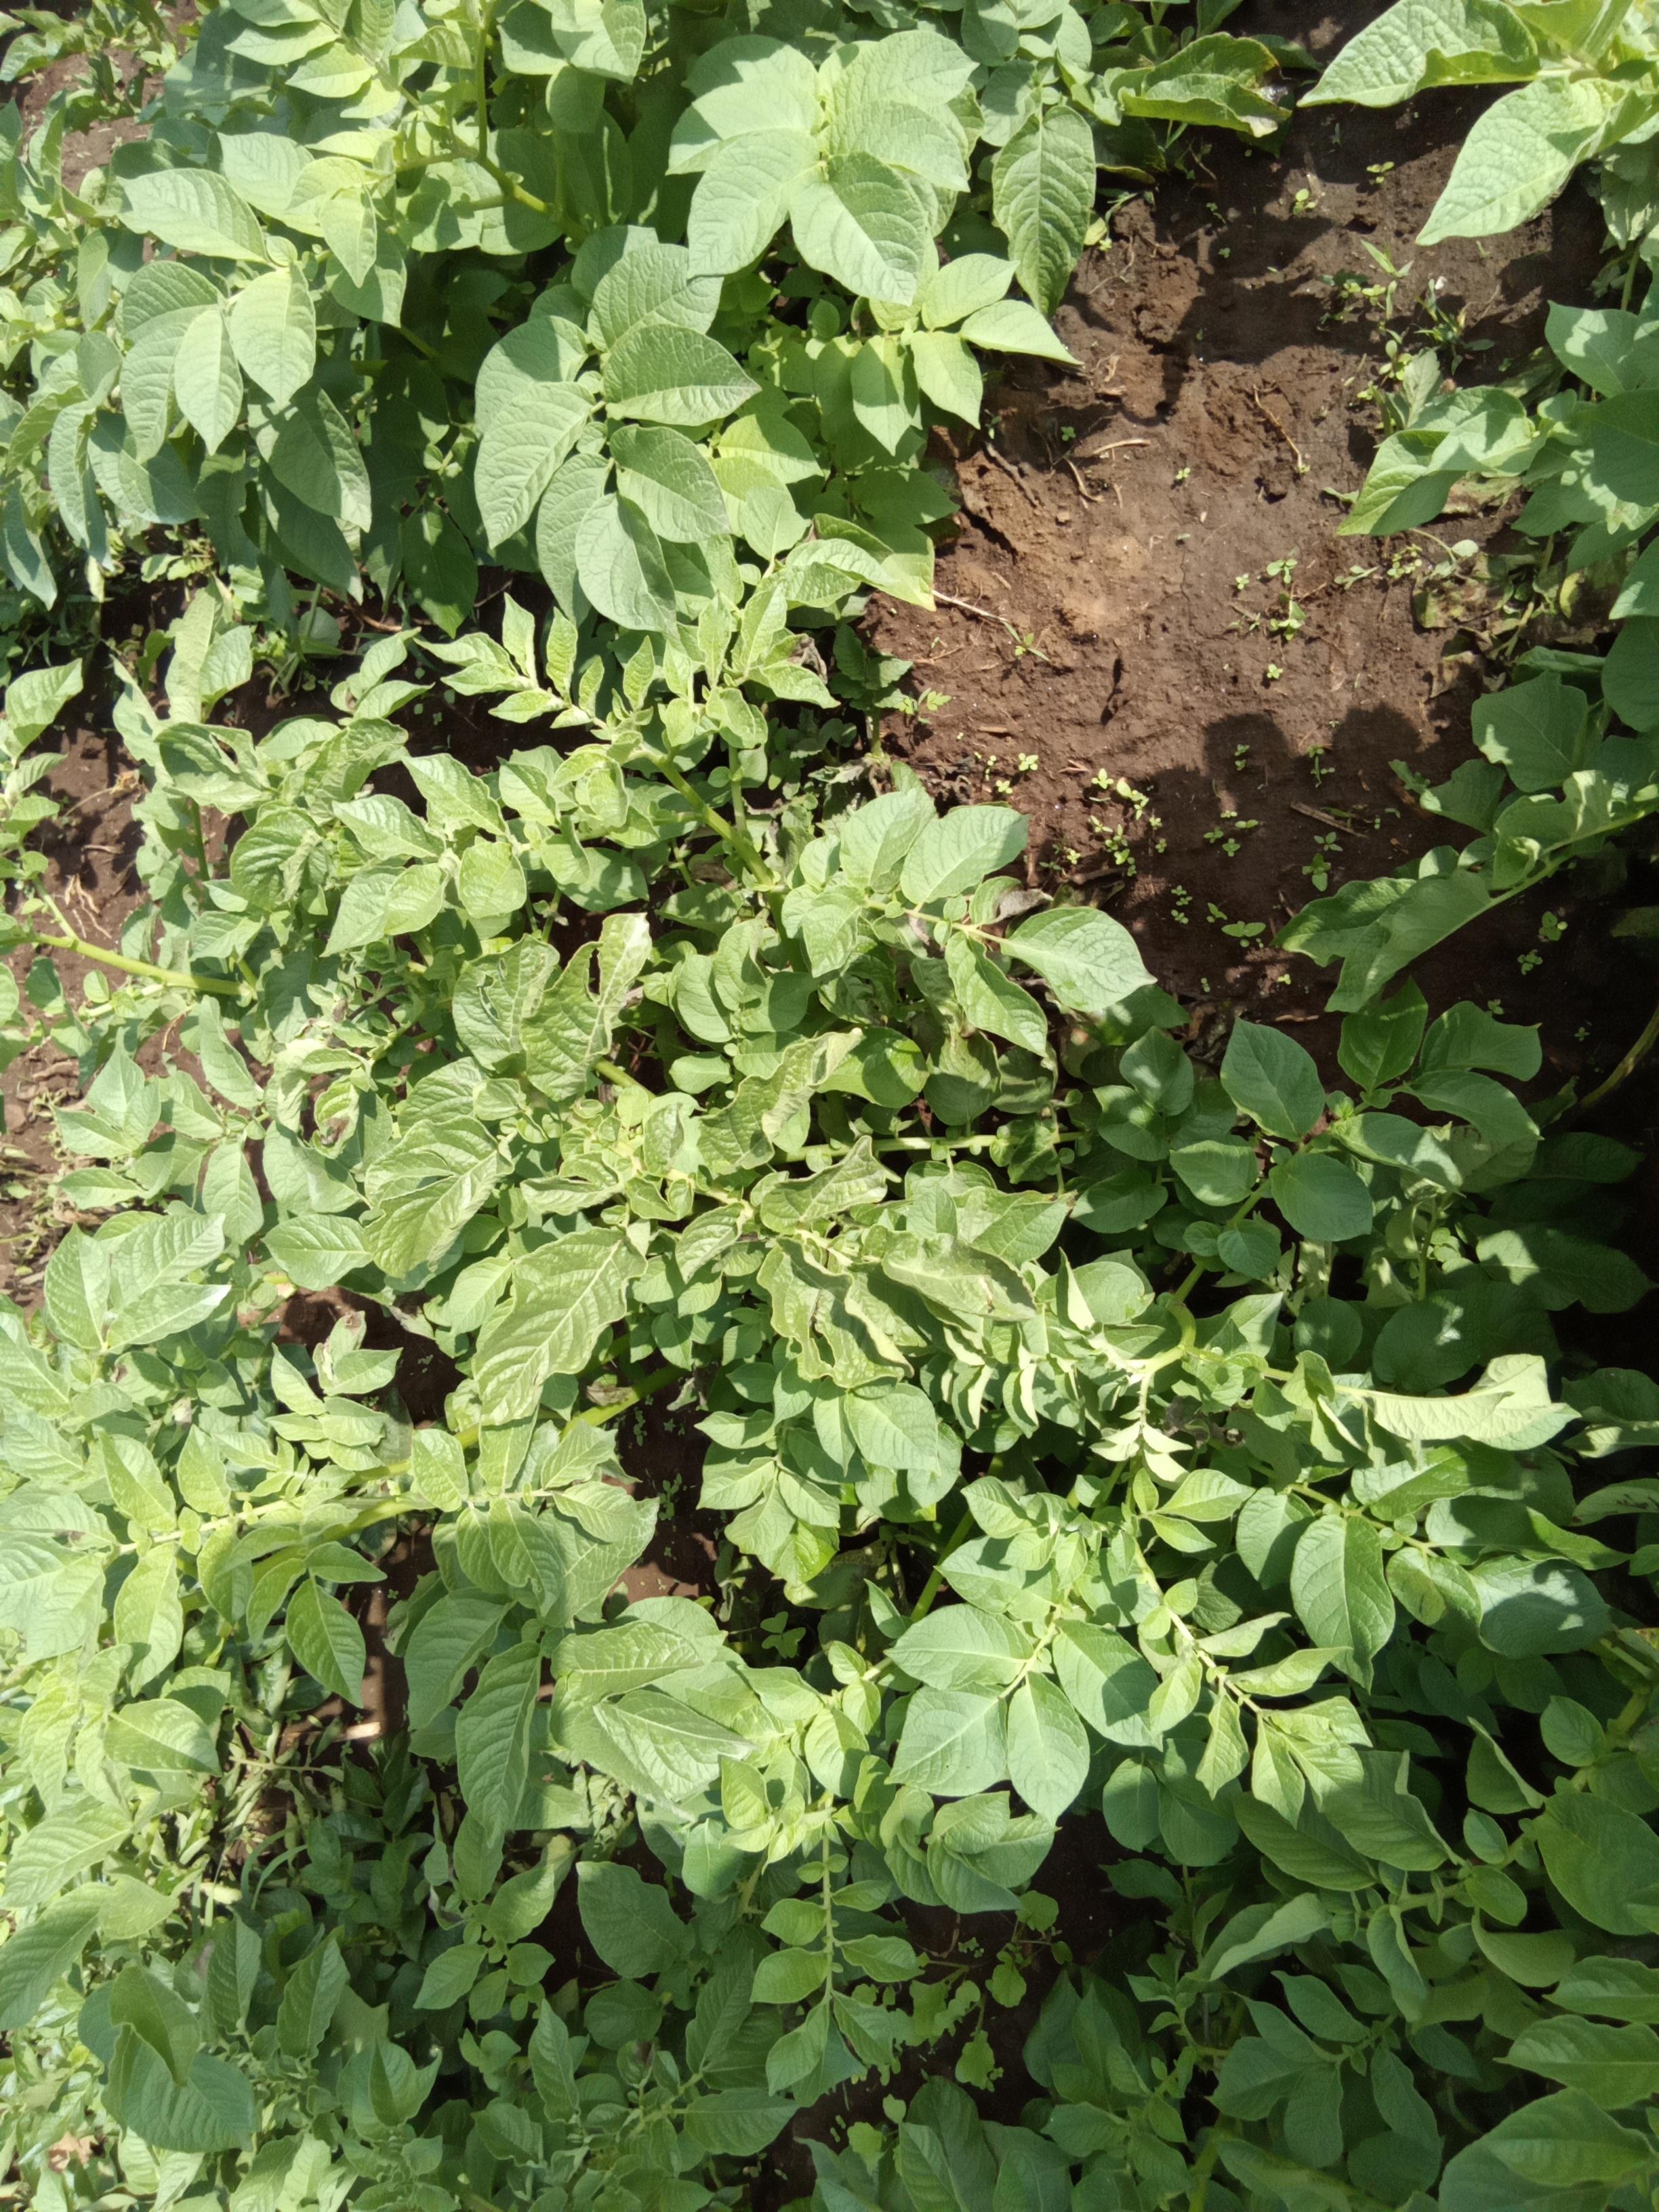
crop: potato
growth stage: vegetative
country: Kenya
